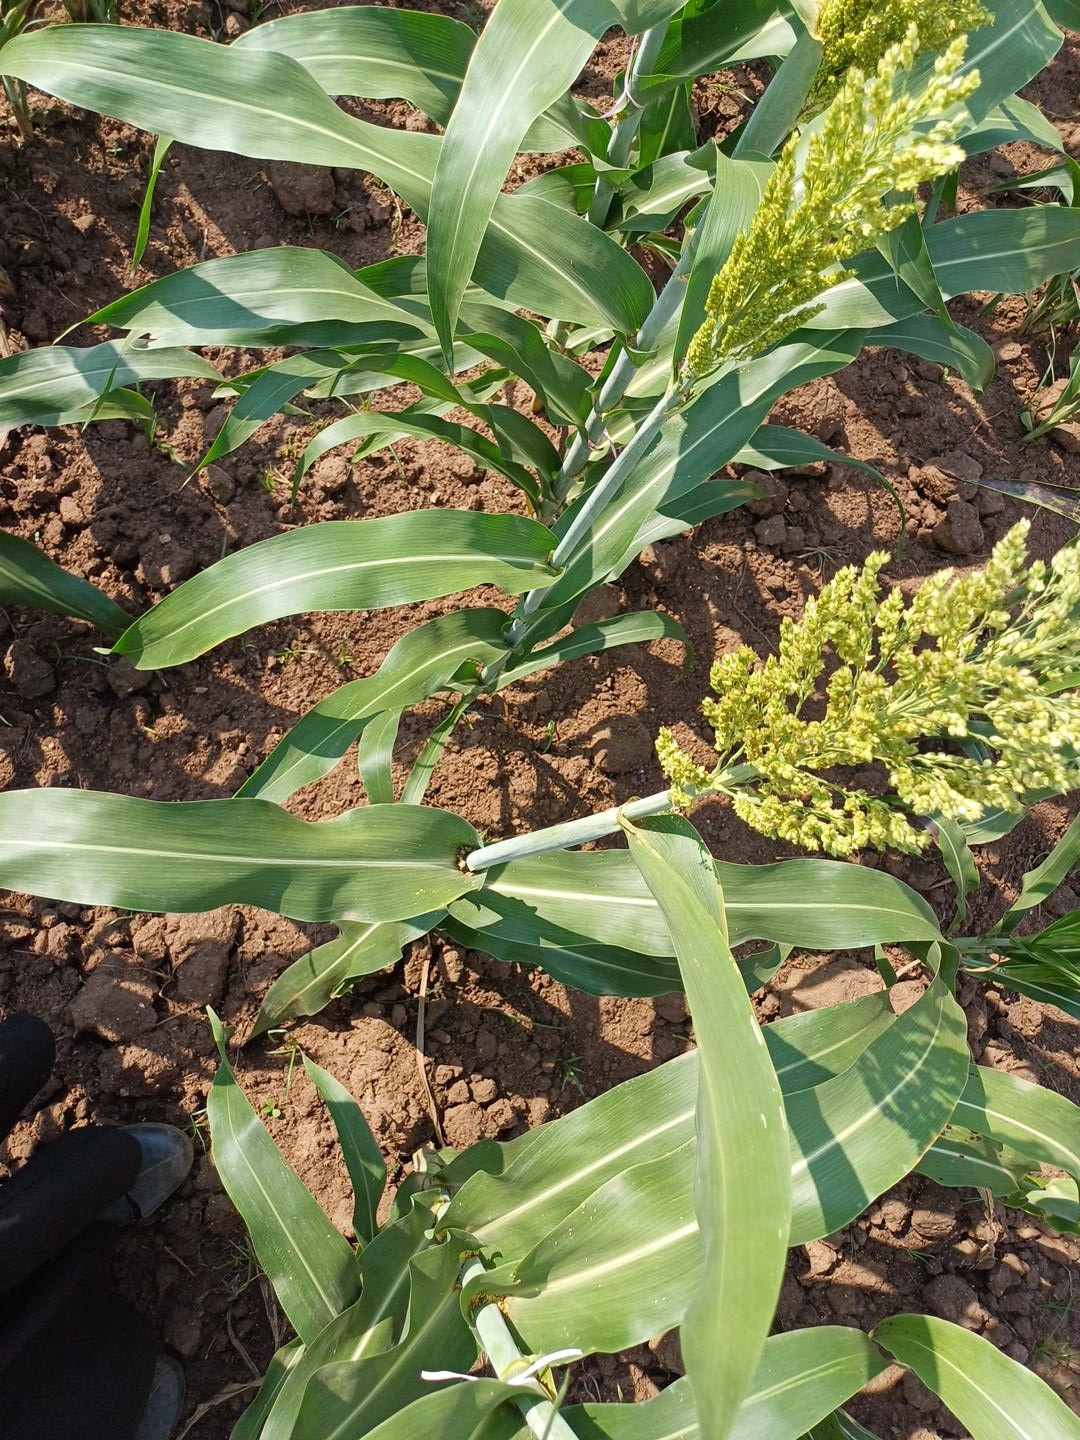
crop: sorghum
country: Kenya
